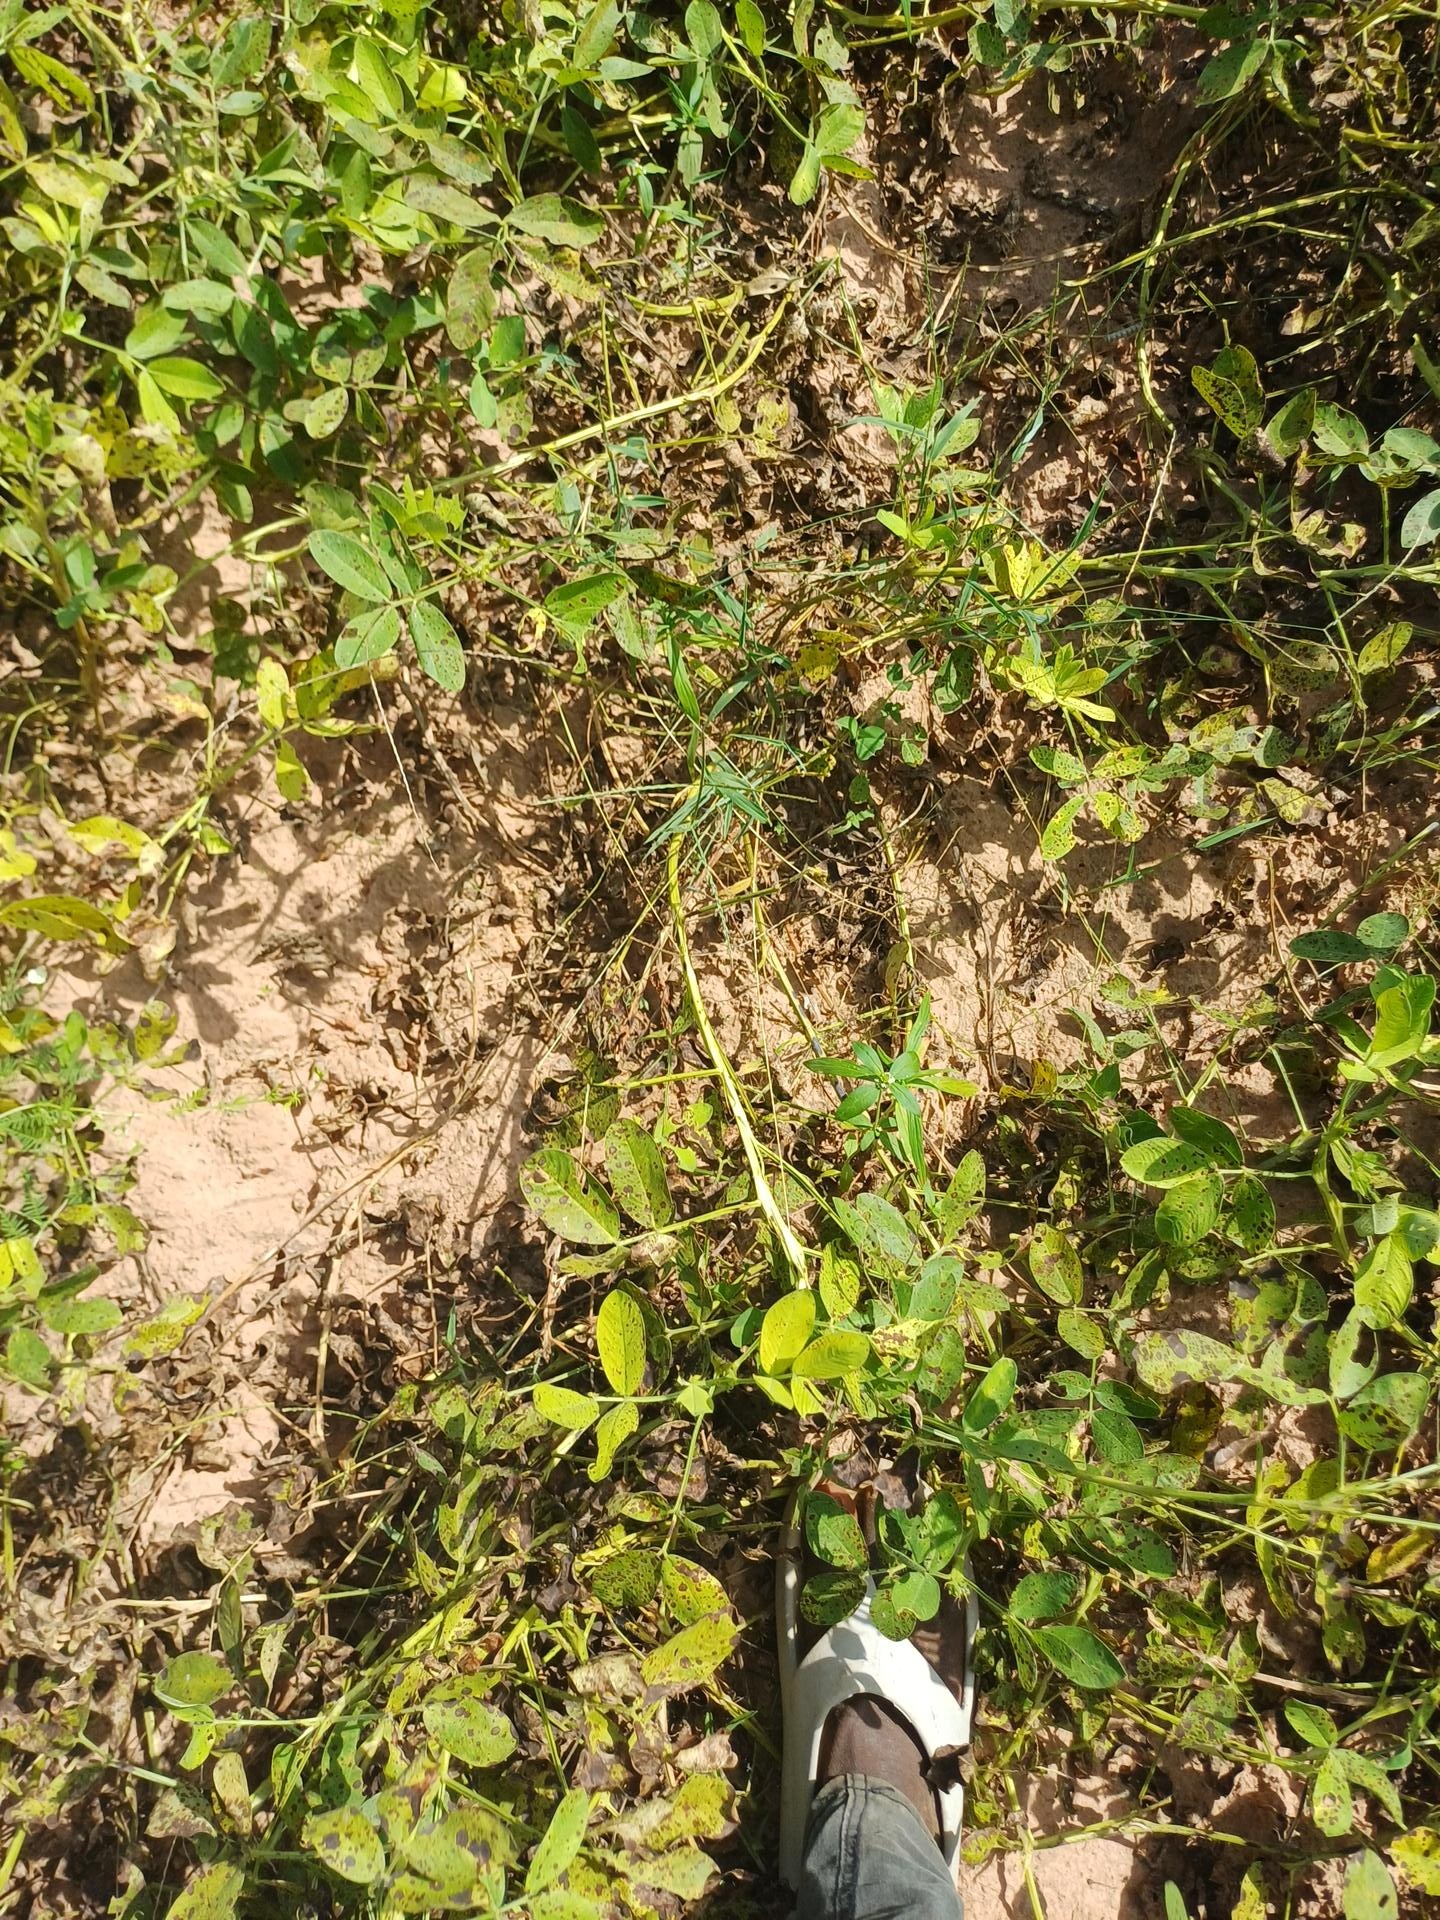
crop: groundnut
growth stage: flowering
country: Senegal
